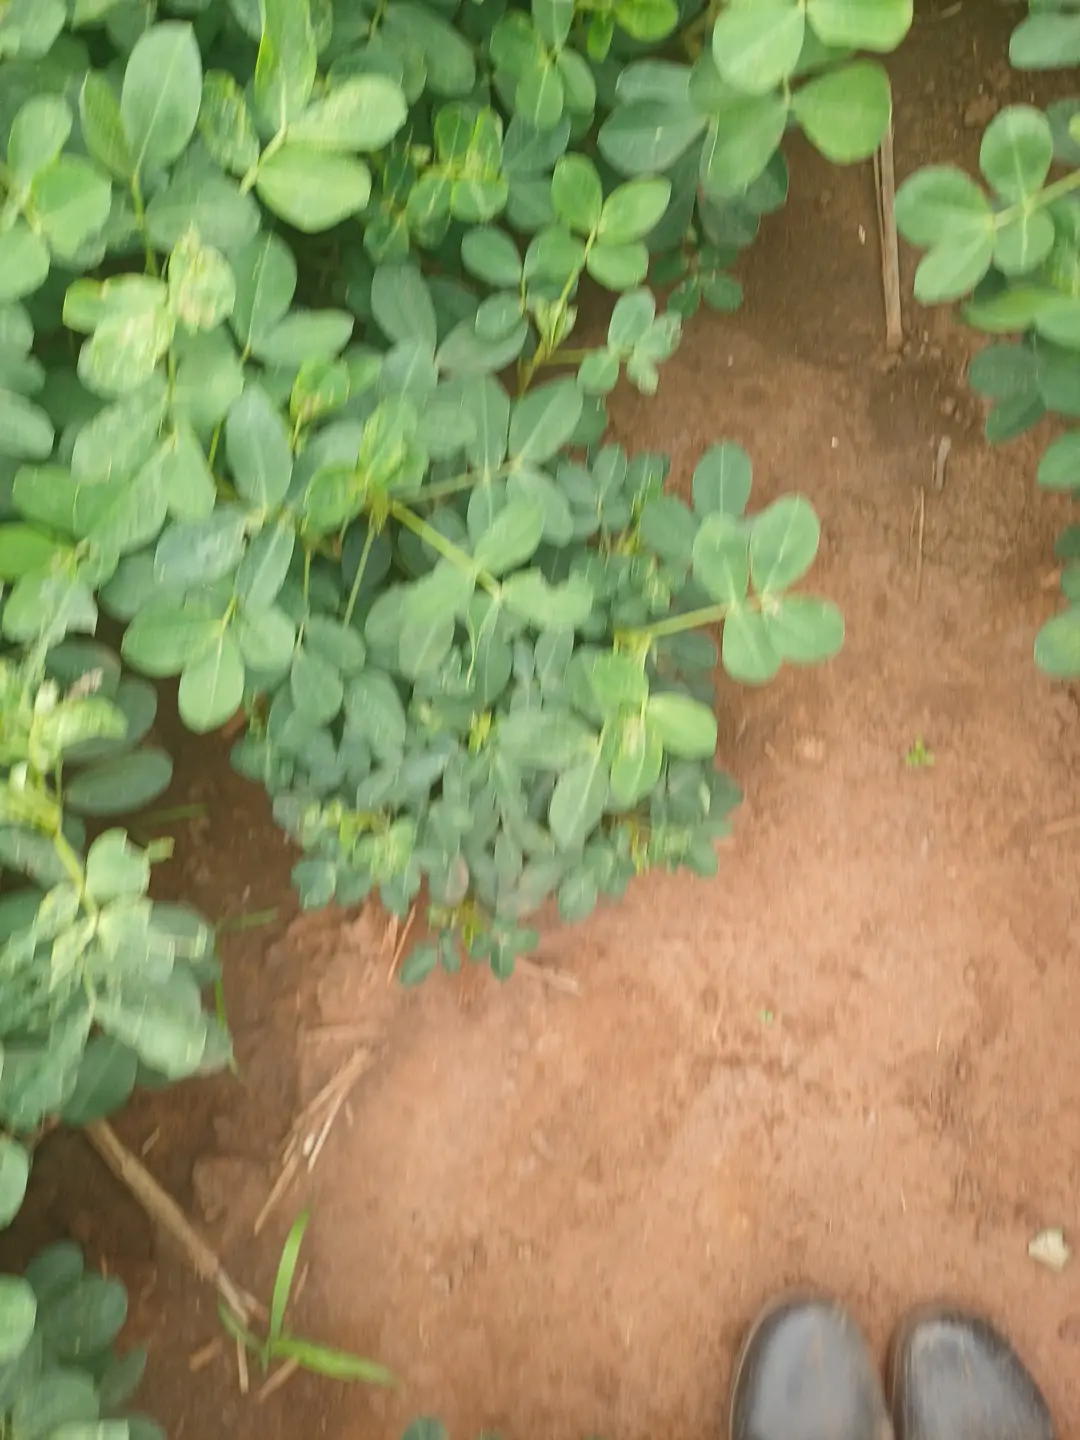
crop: groundnut
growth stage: pegging
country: Kenya
